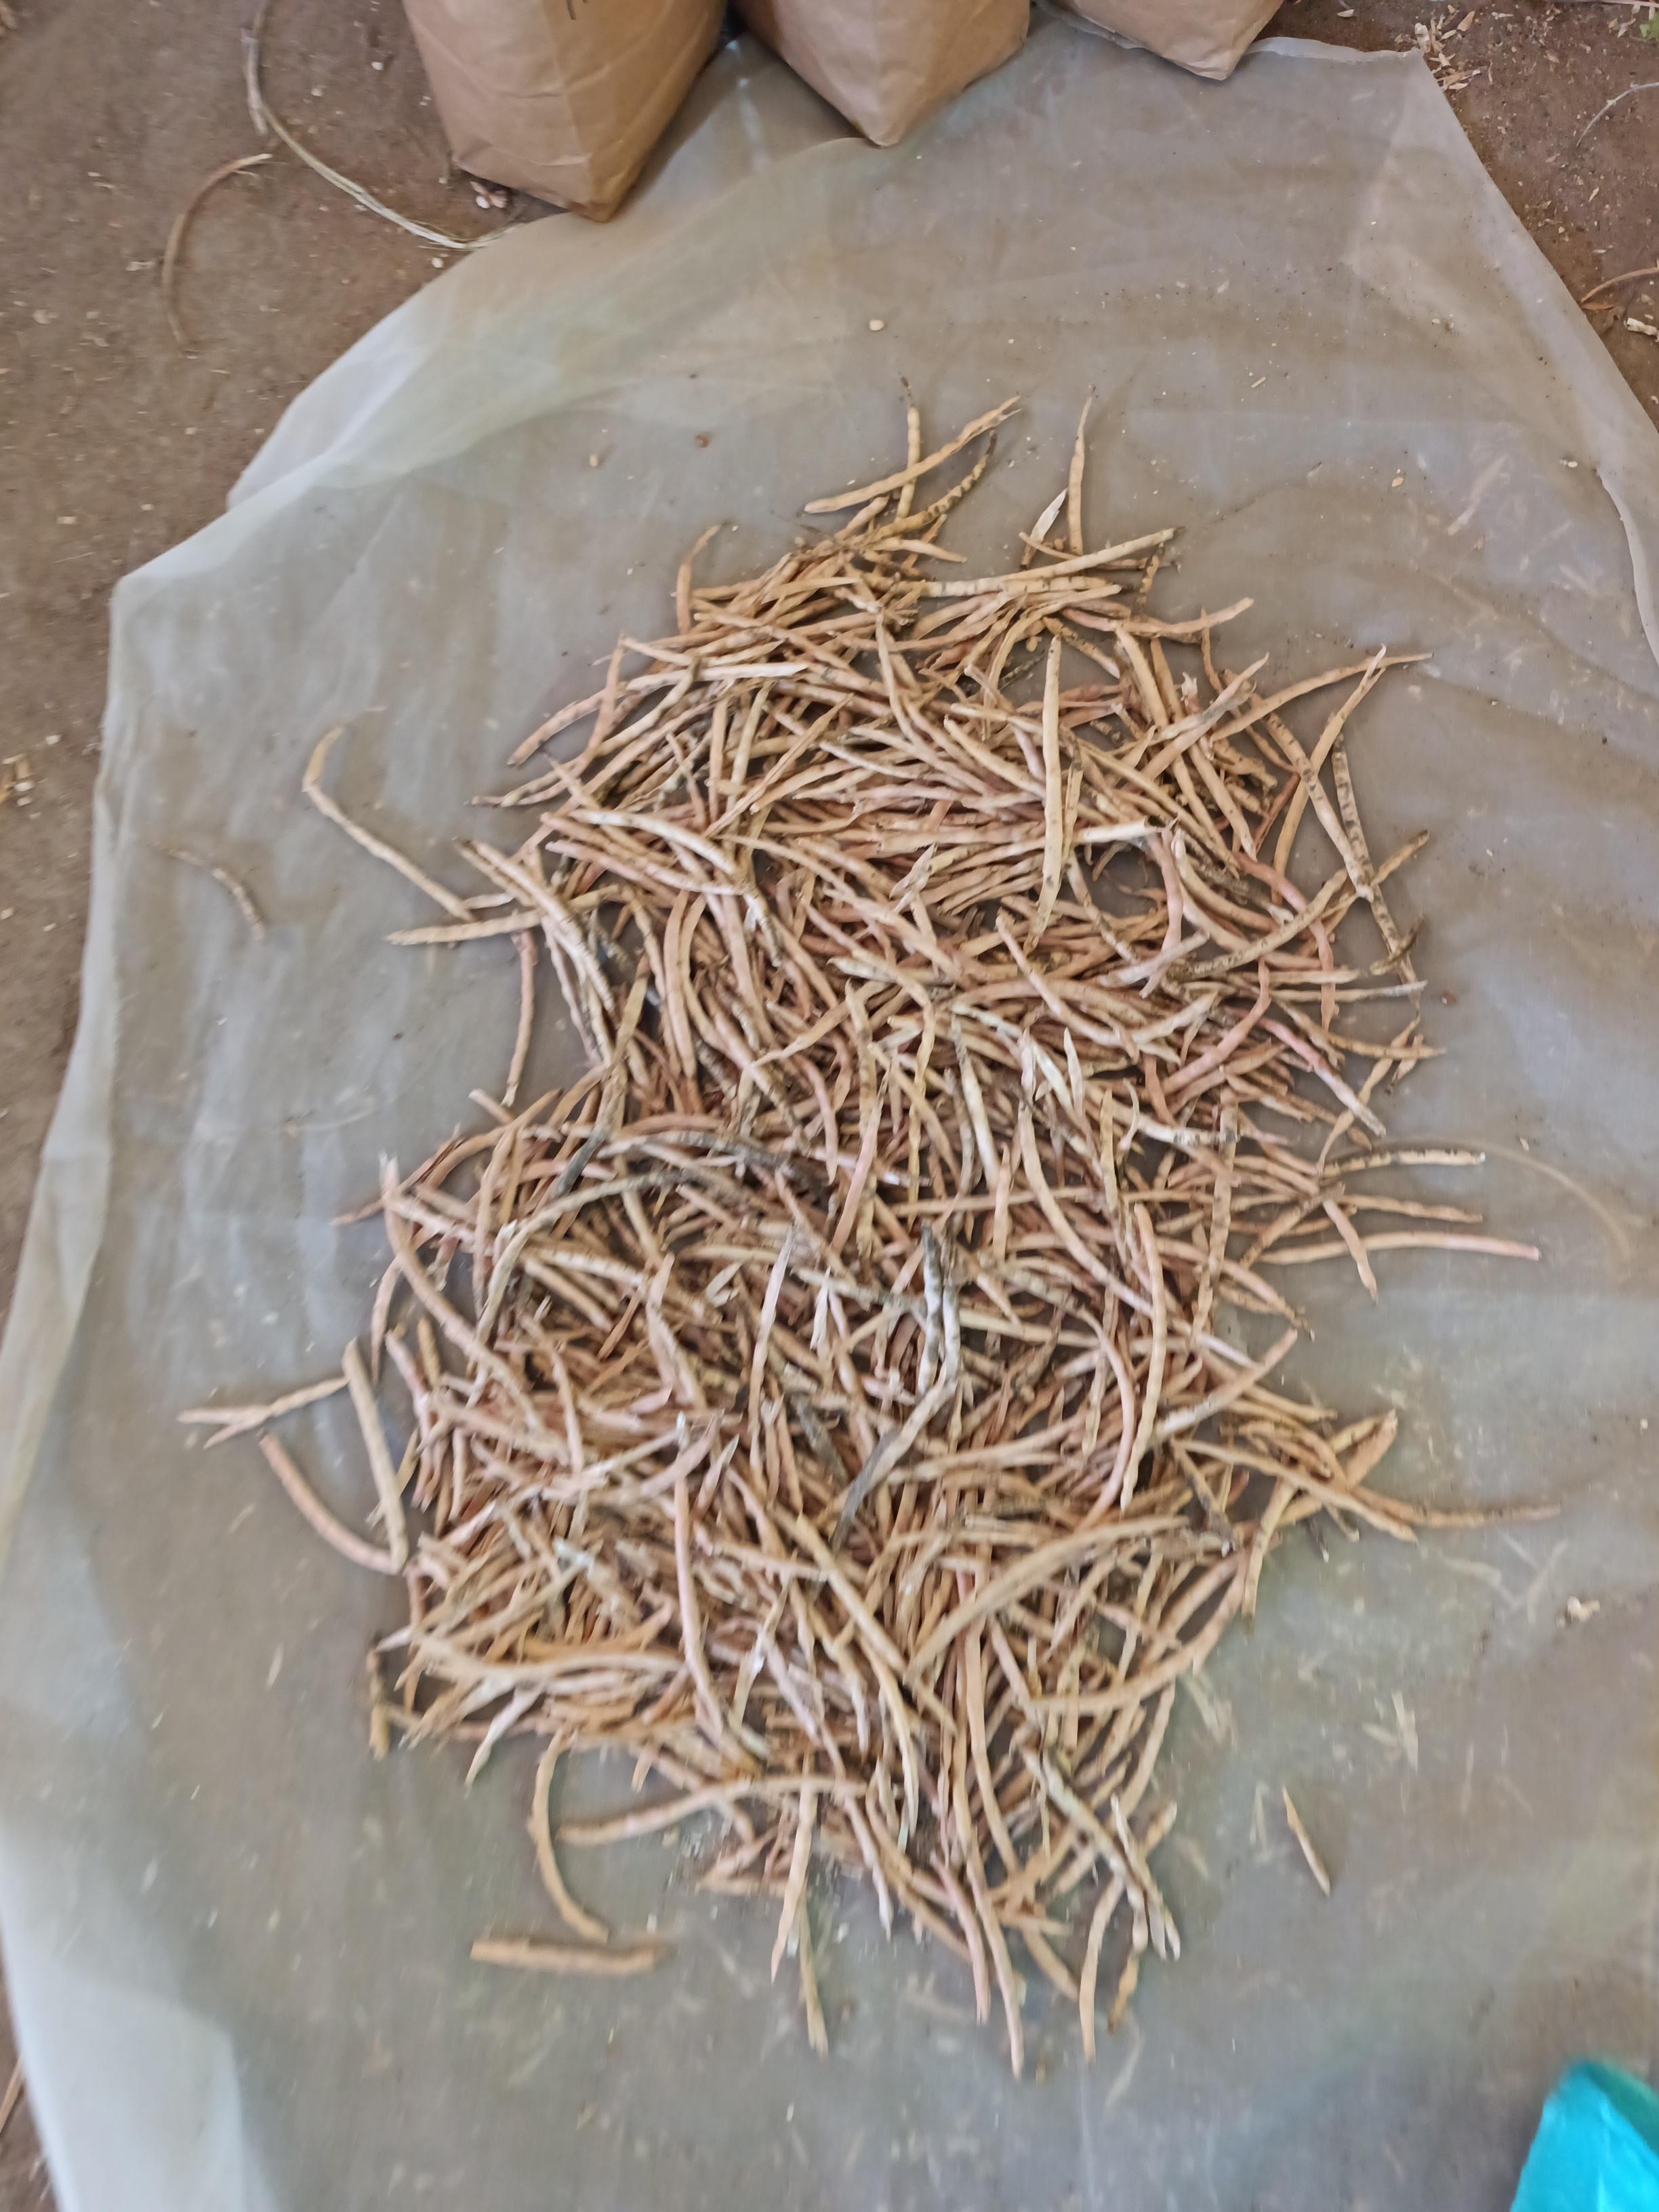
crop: cowpea
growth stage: harvest
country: Nigeria
